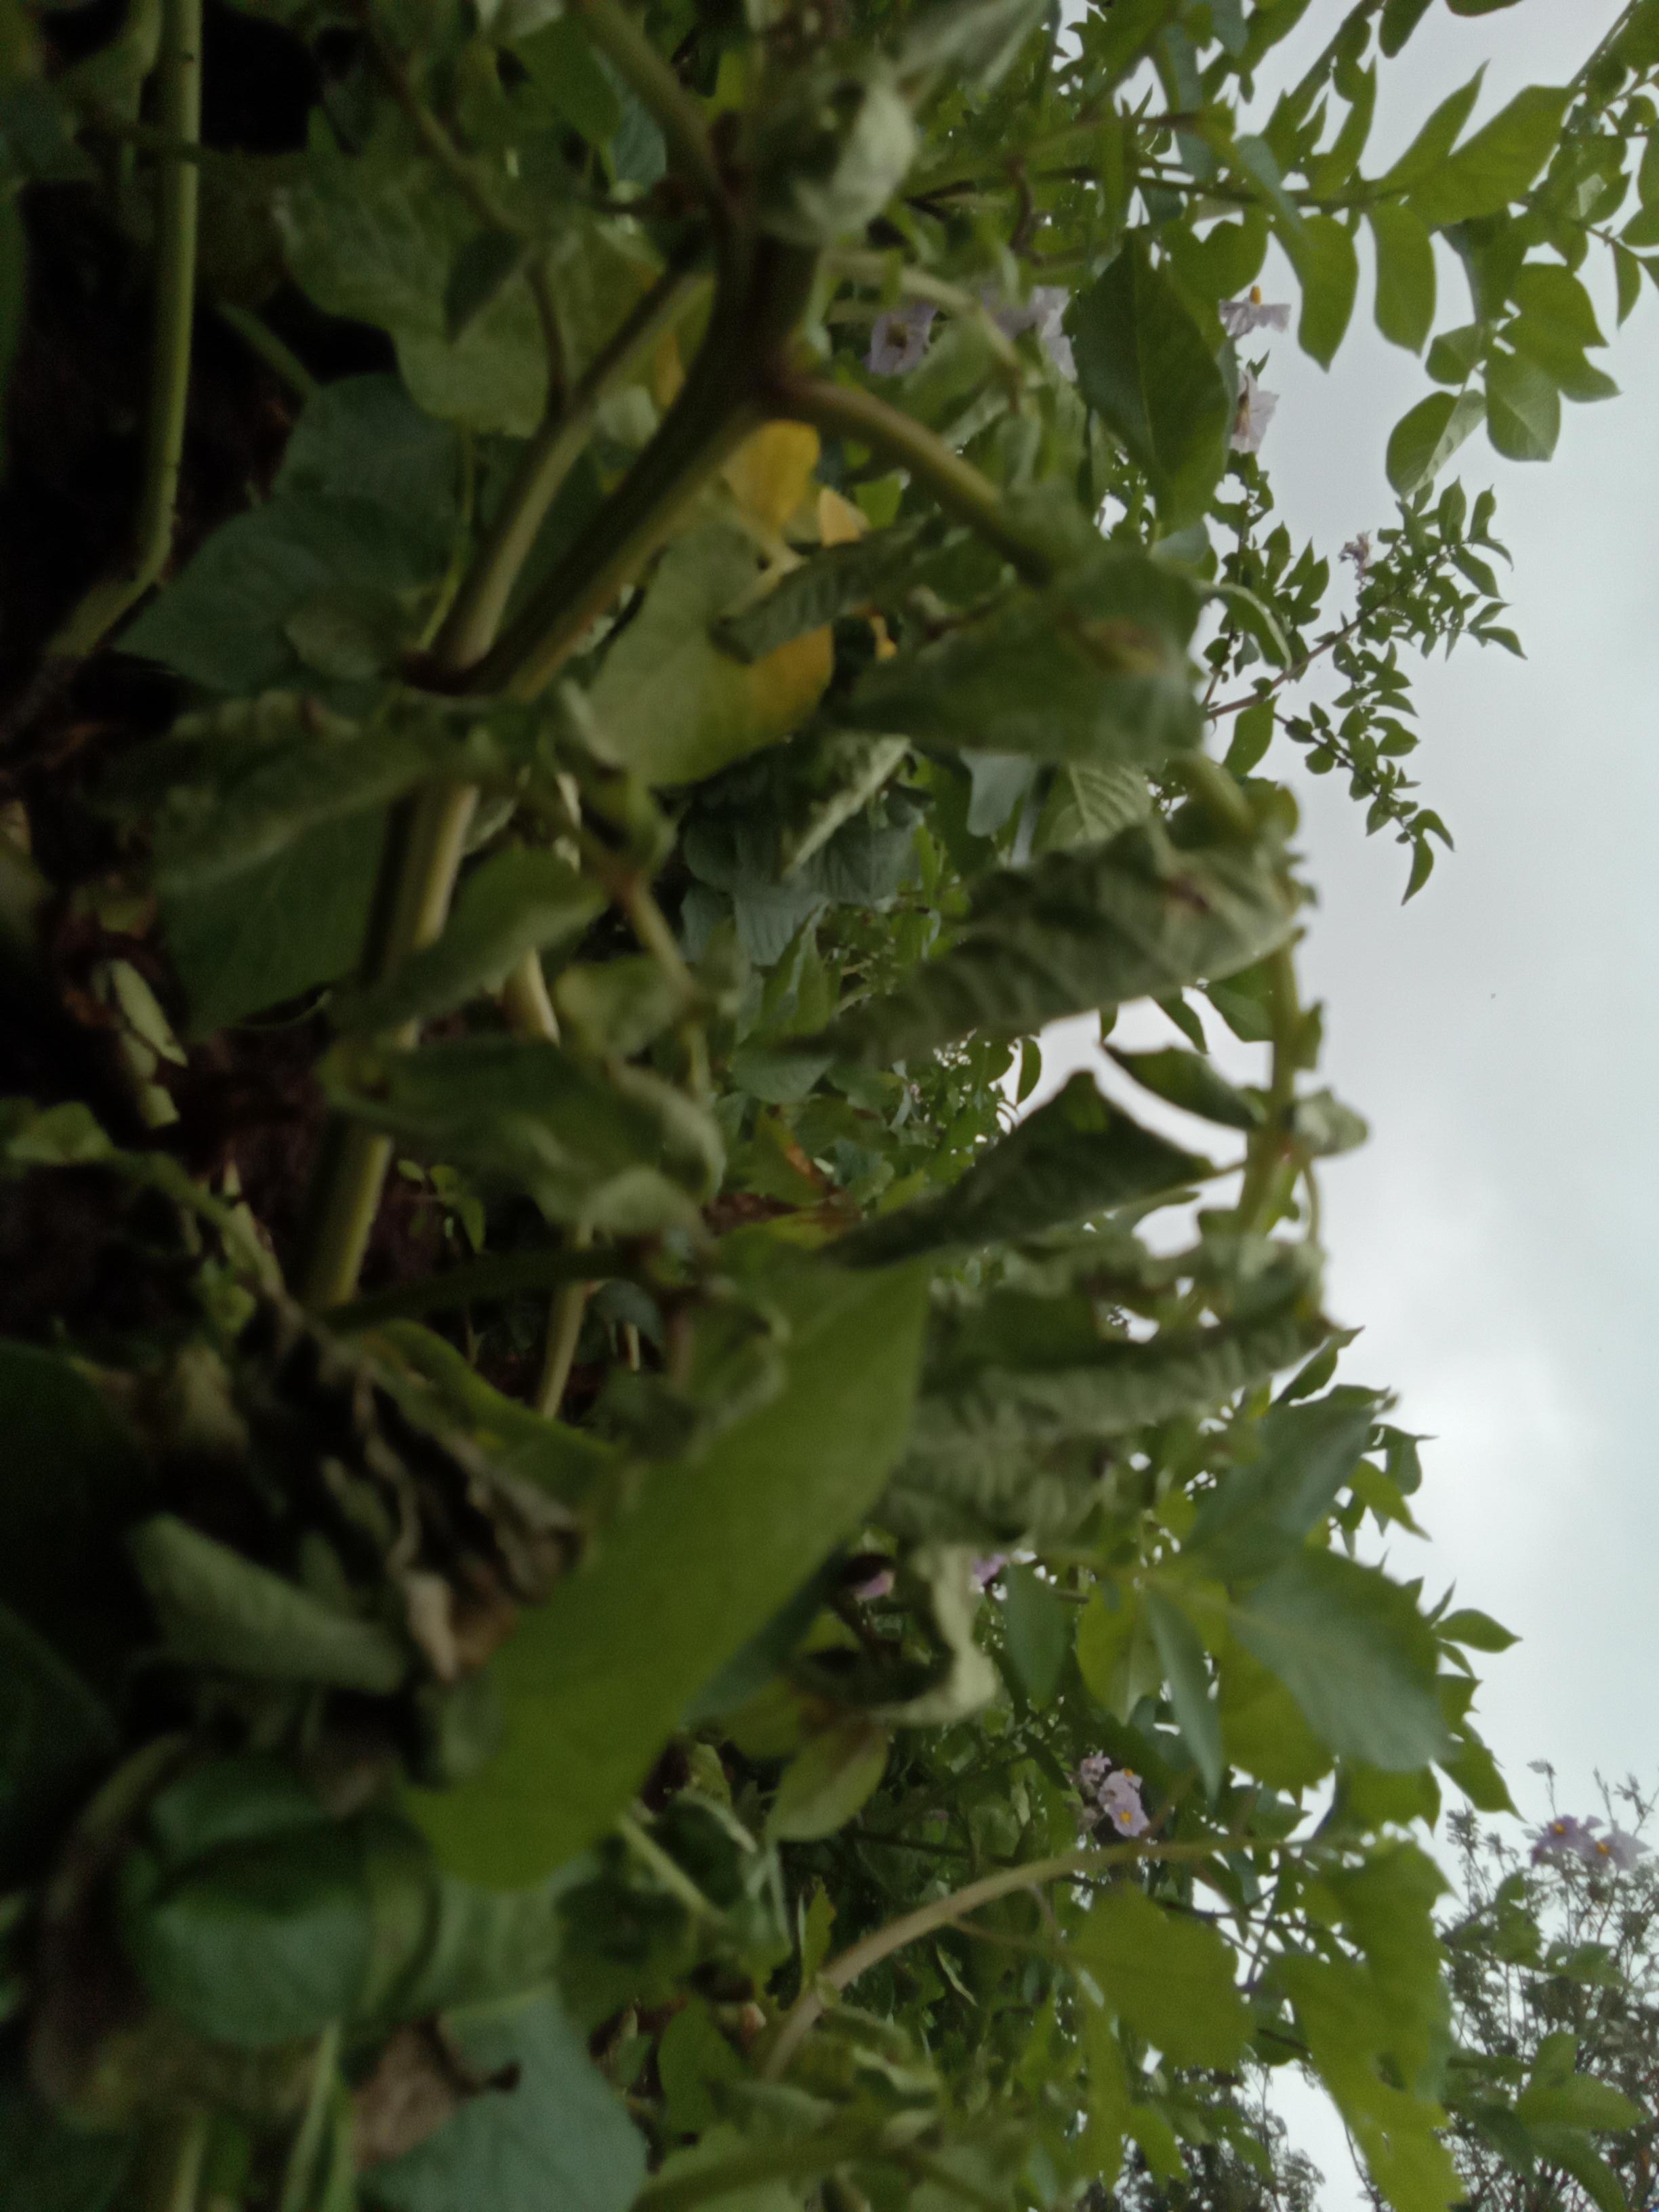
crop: potato
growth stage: flowering
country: Kenya
